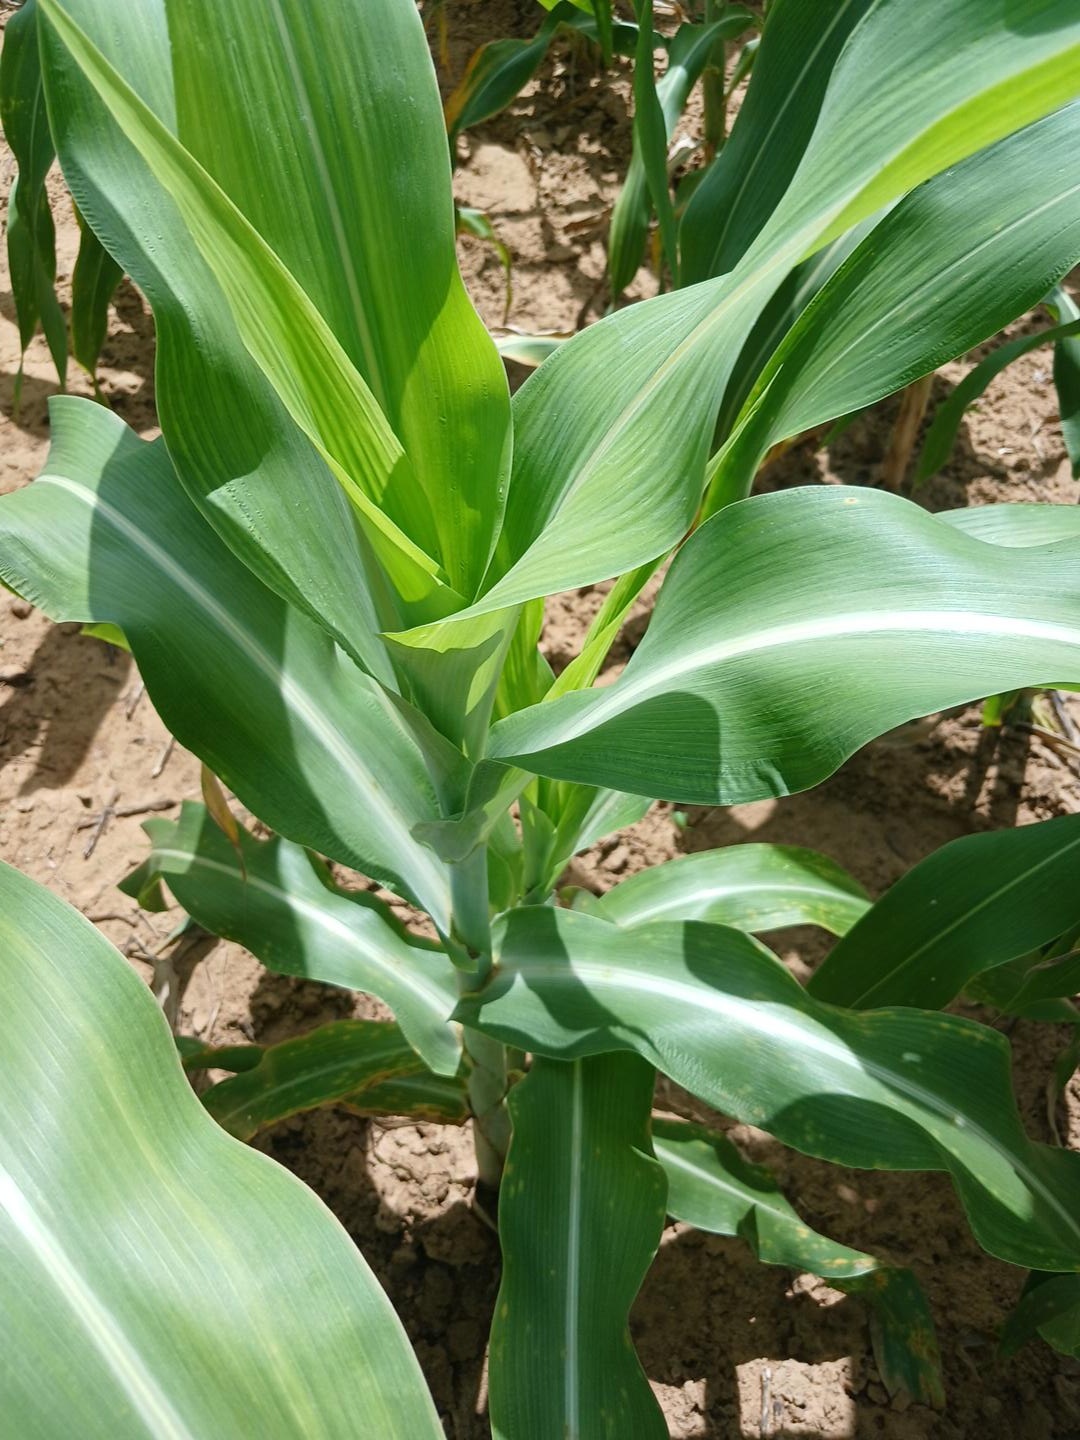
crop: sorghum
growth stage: vegetative
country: Senegal
